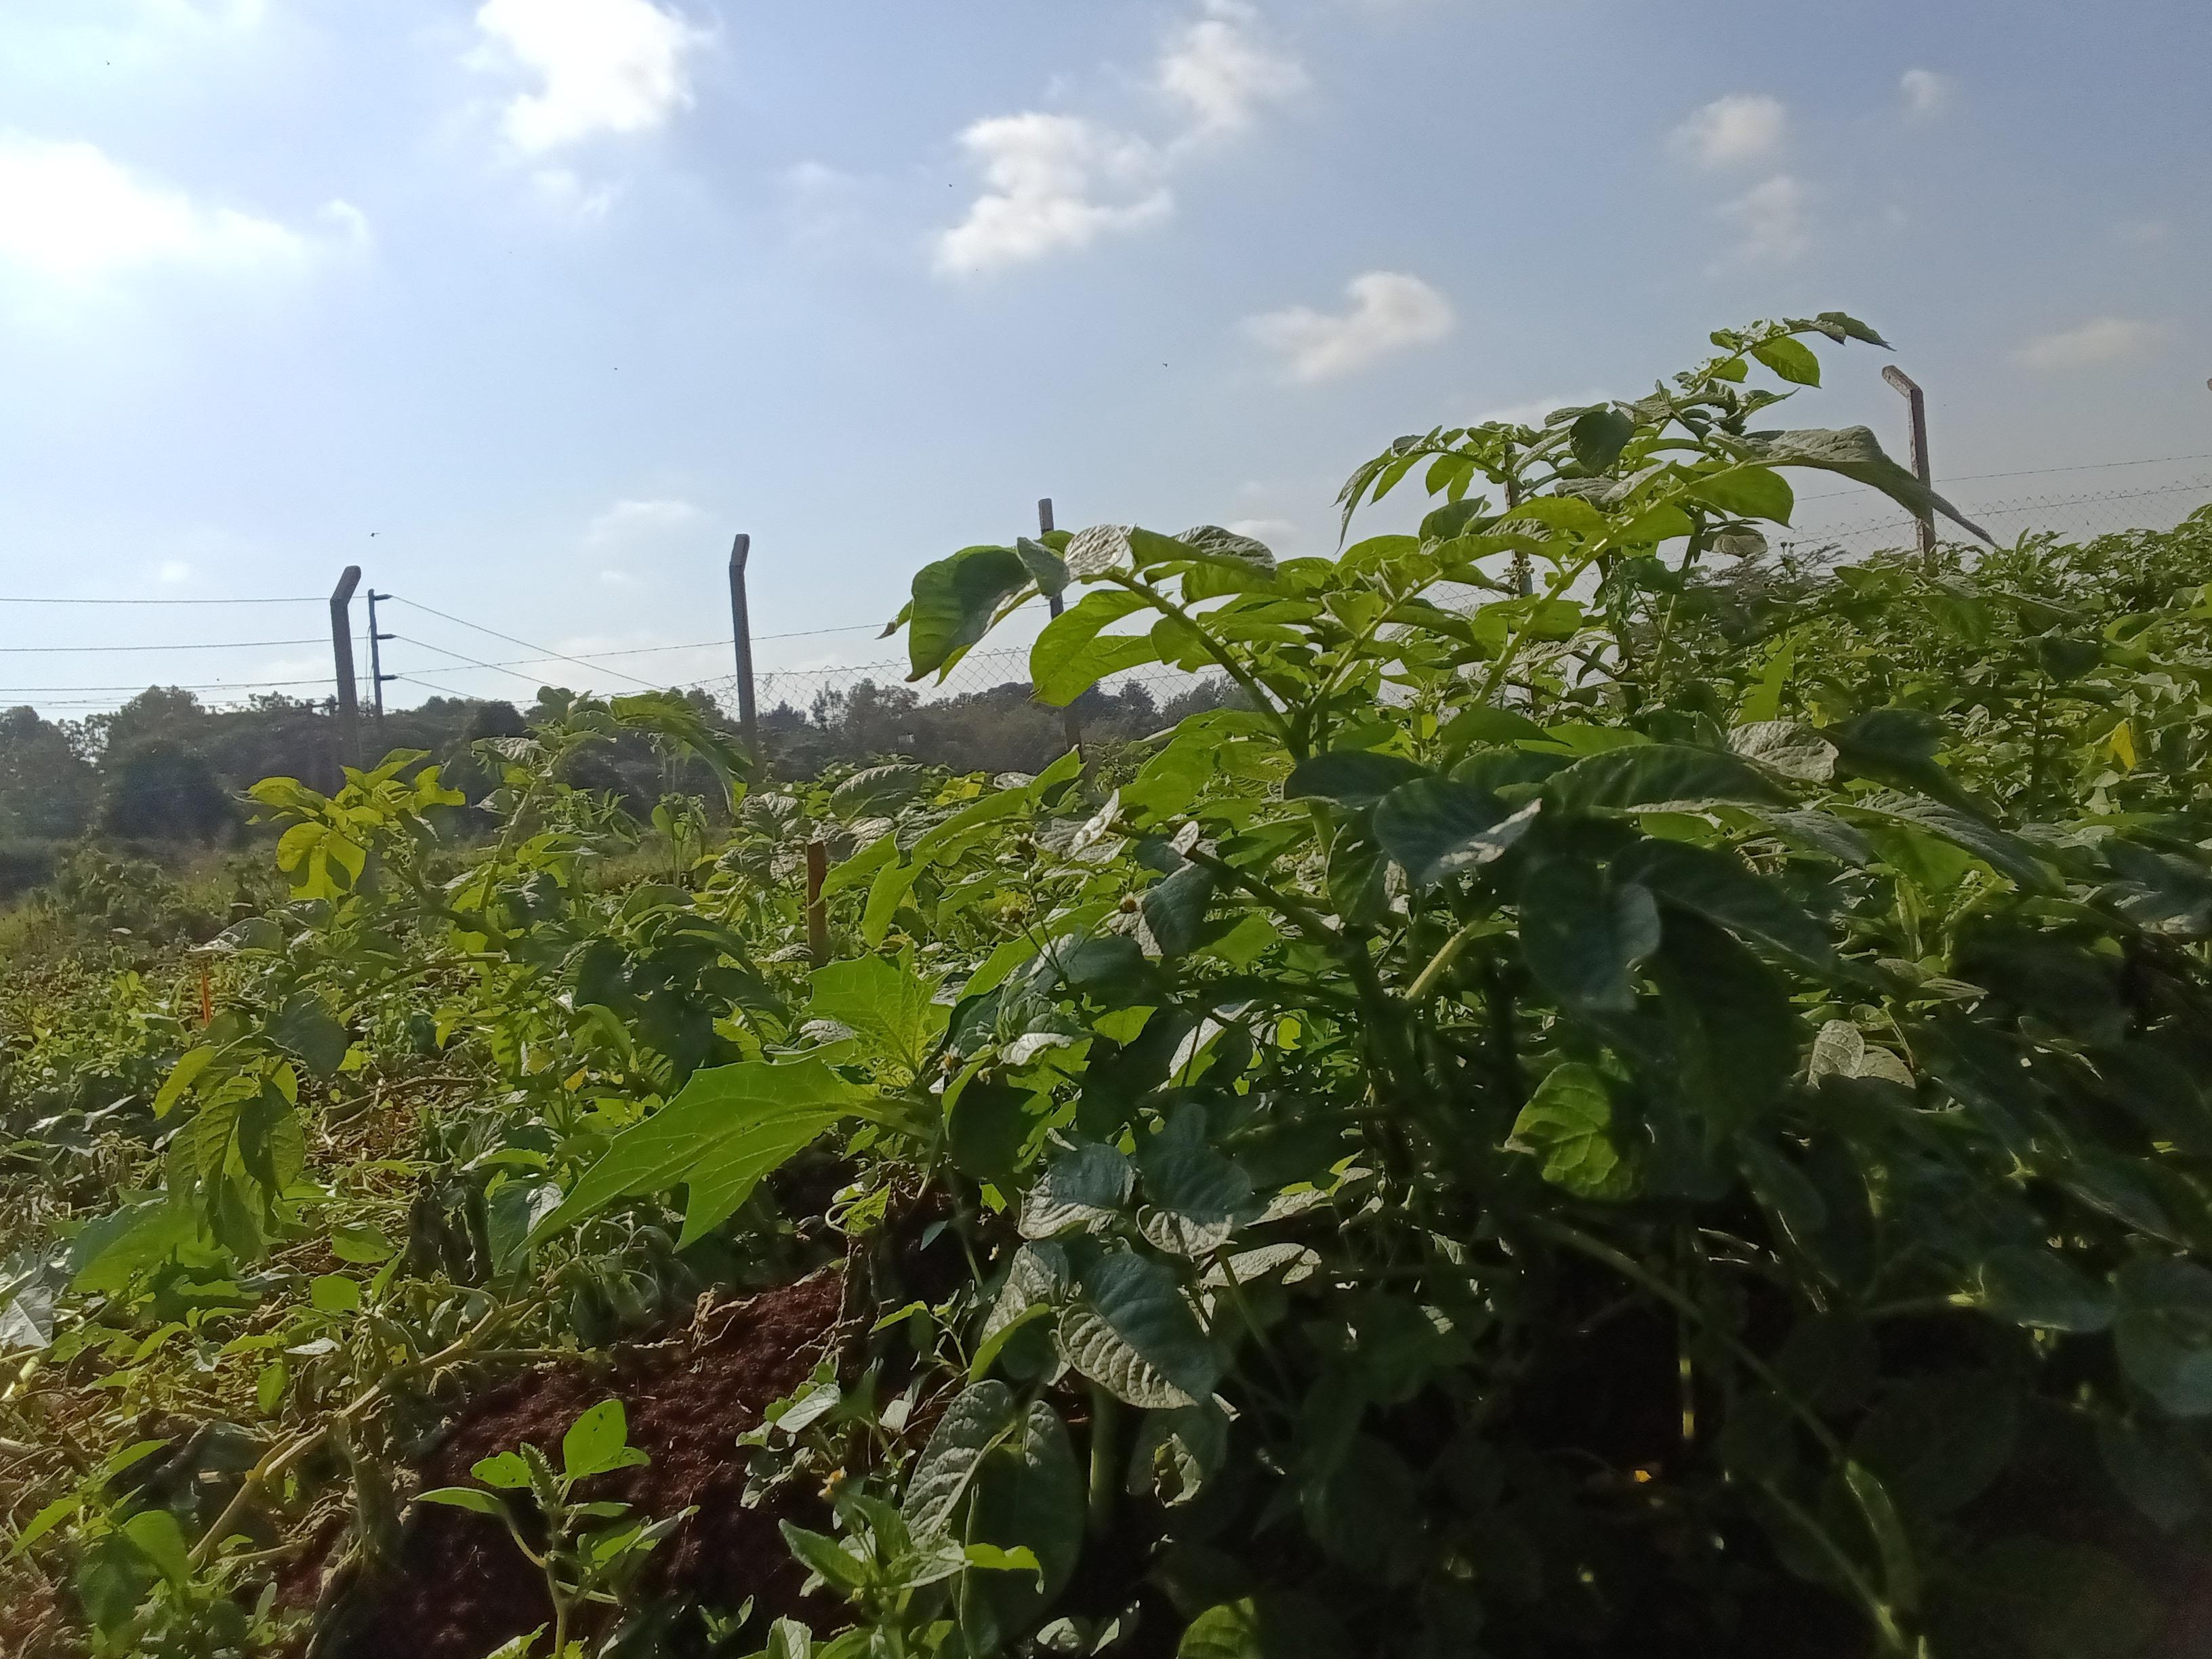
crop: potato
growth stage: vegetative
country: Kenya
